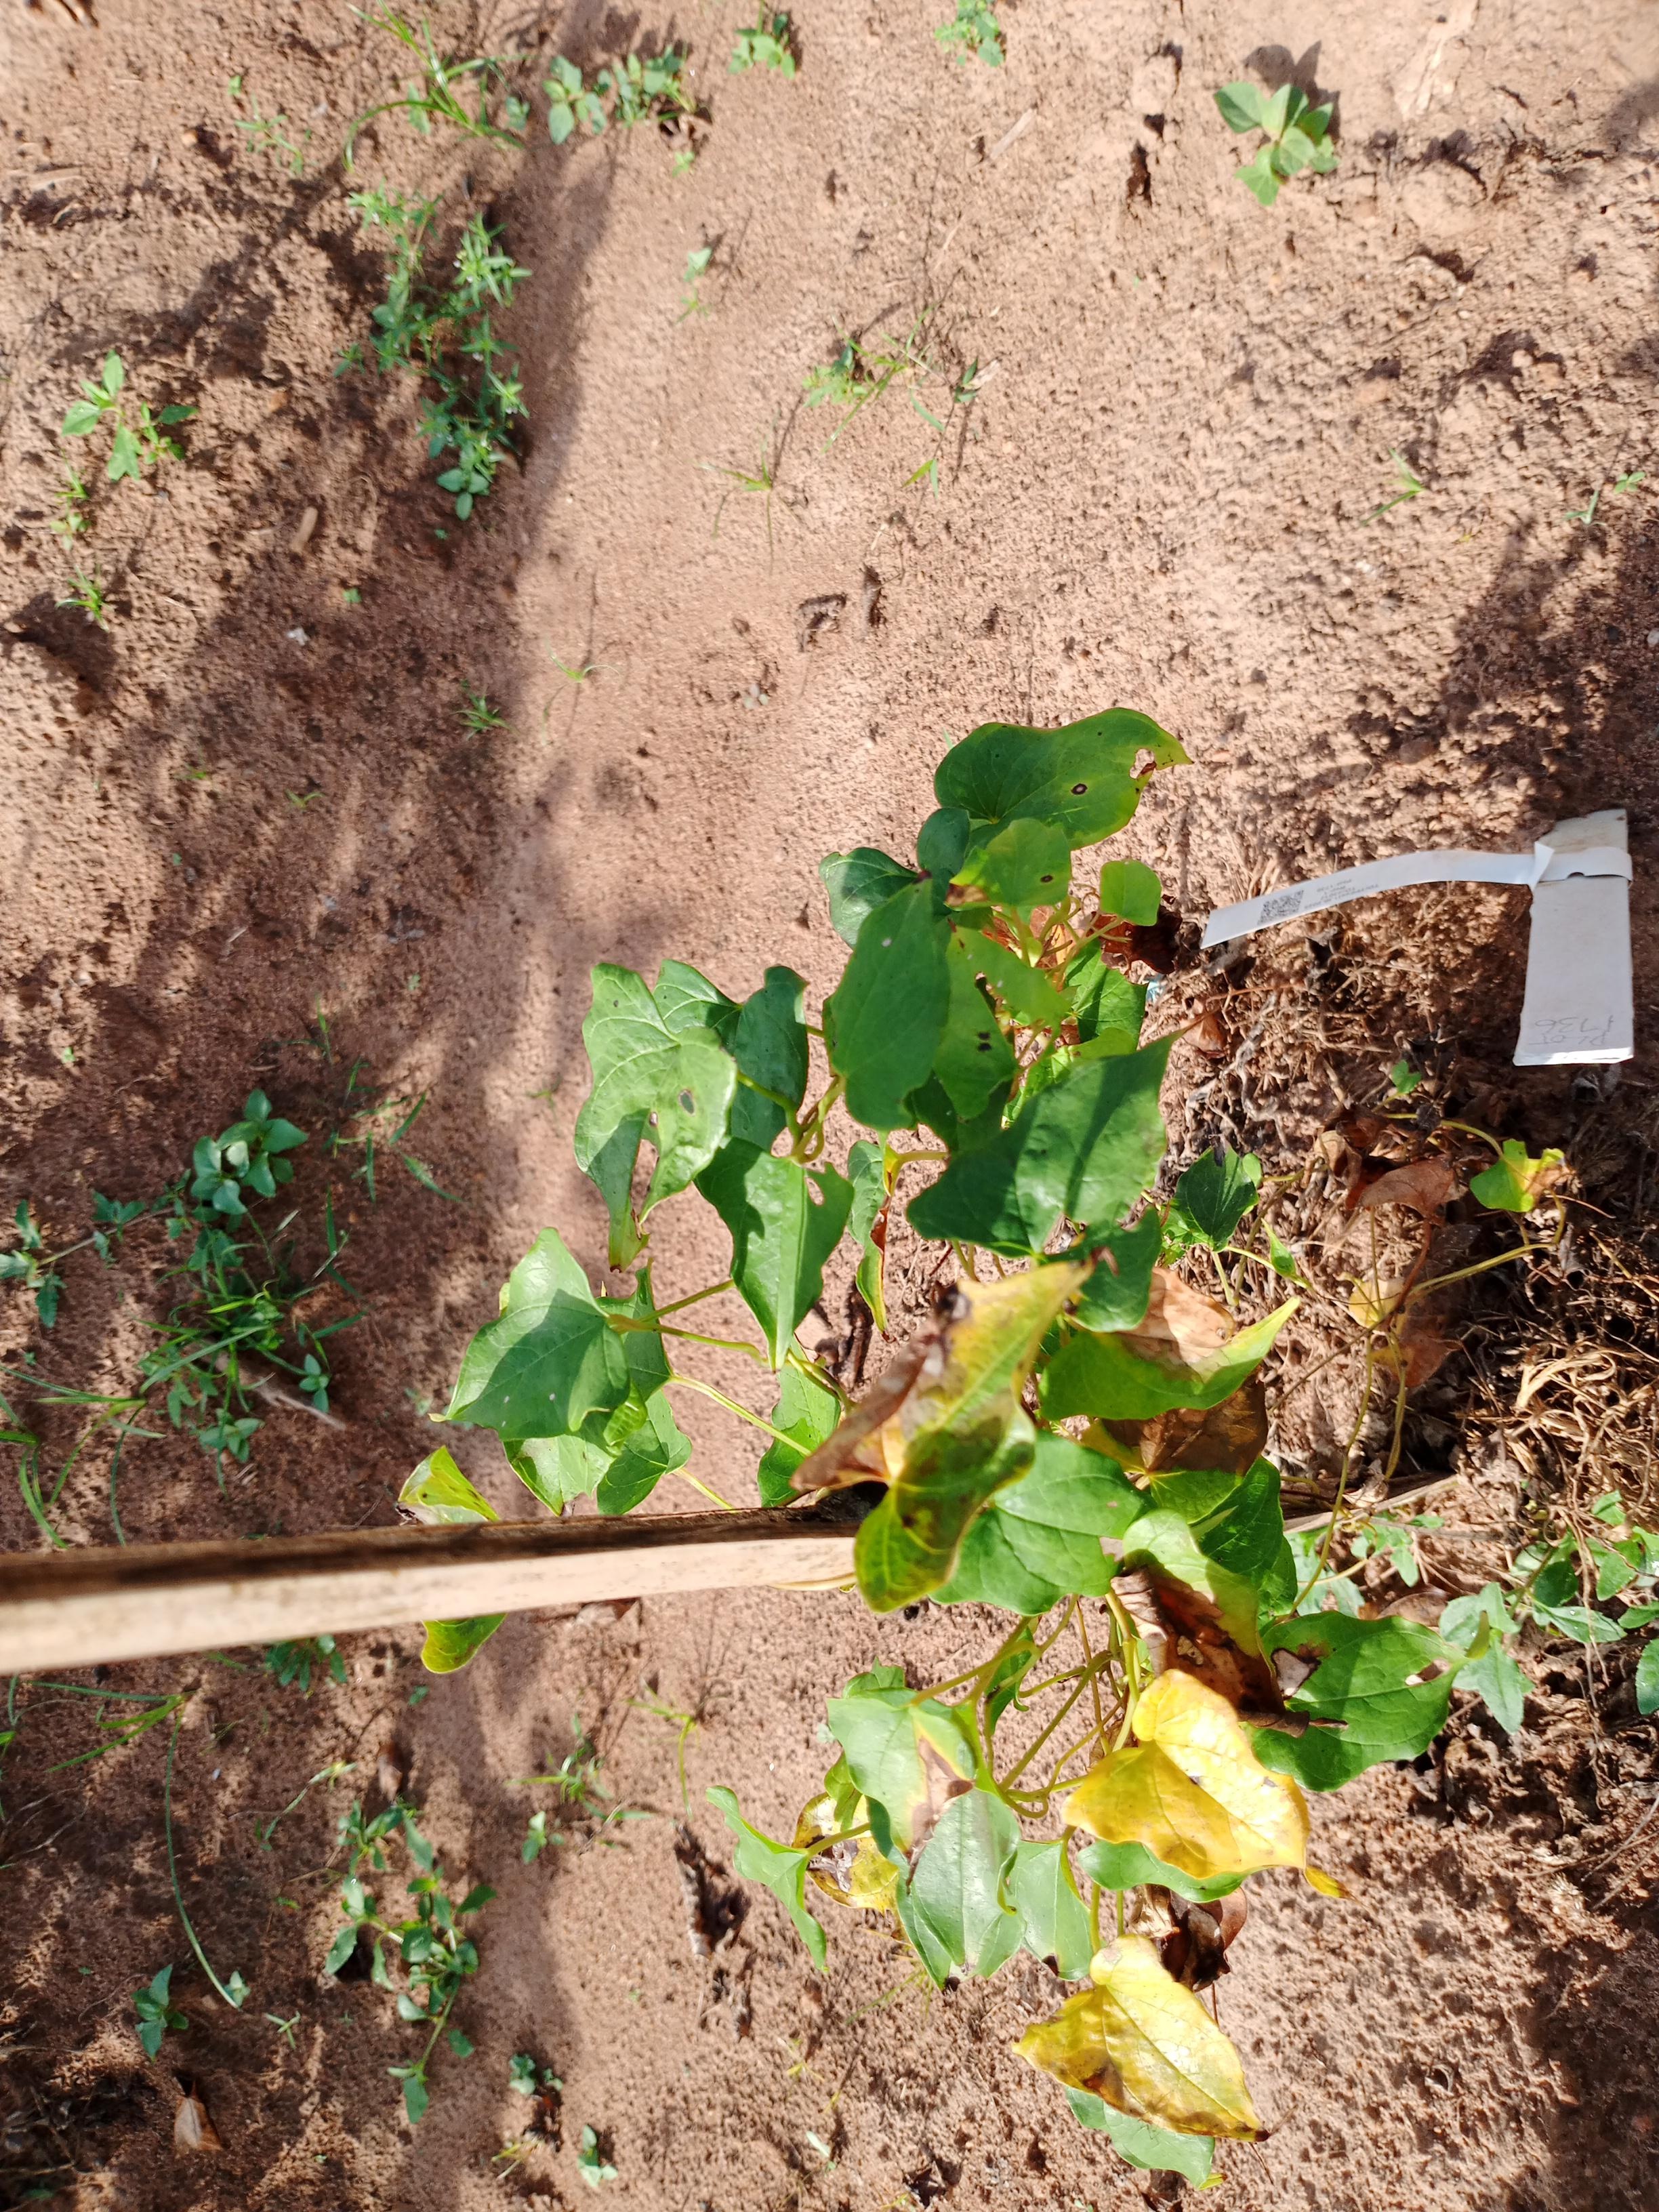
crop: yam
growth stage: vegetative
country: Nigeria
